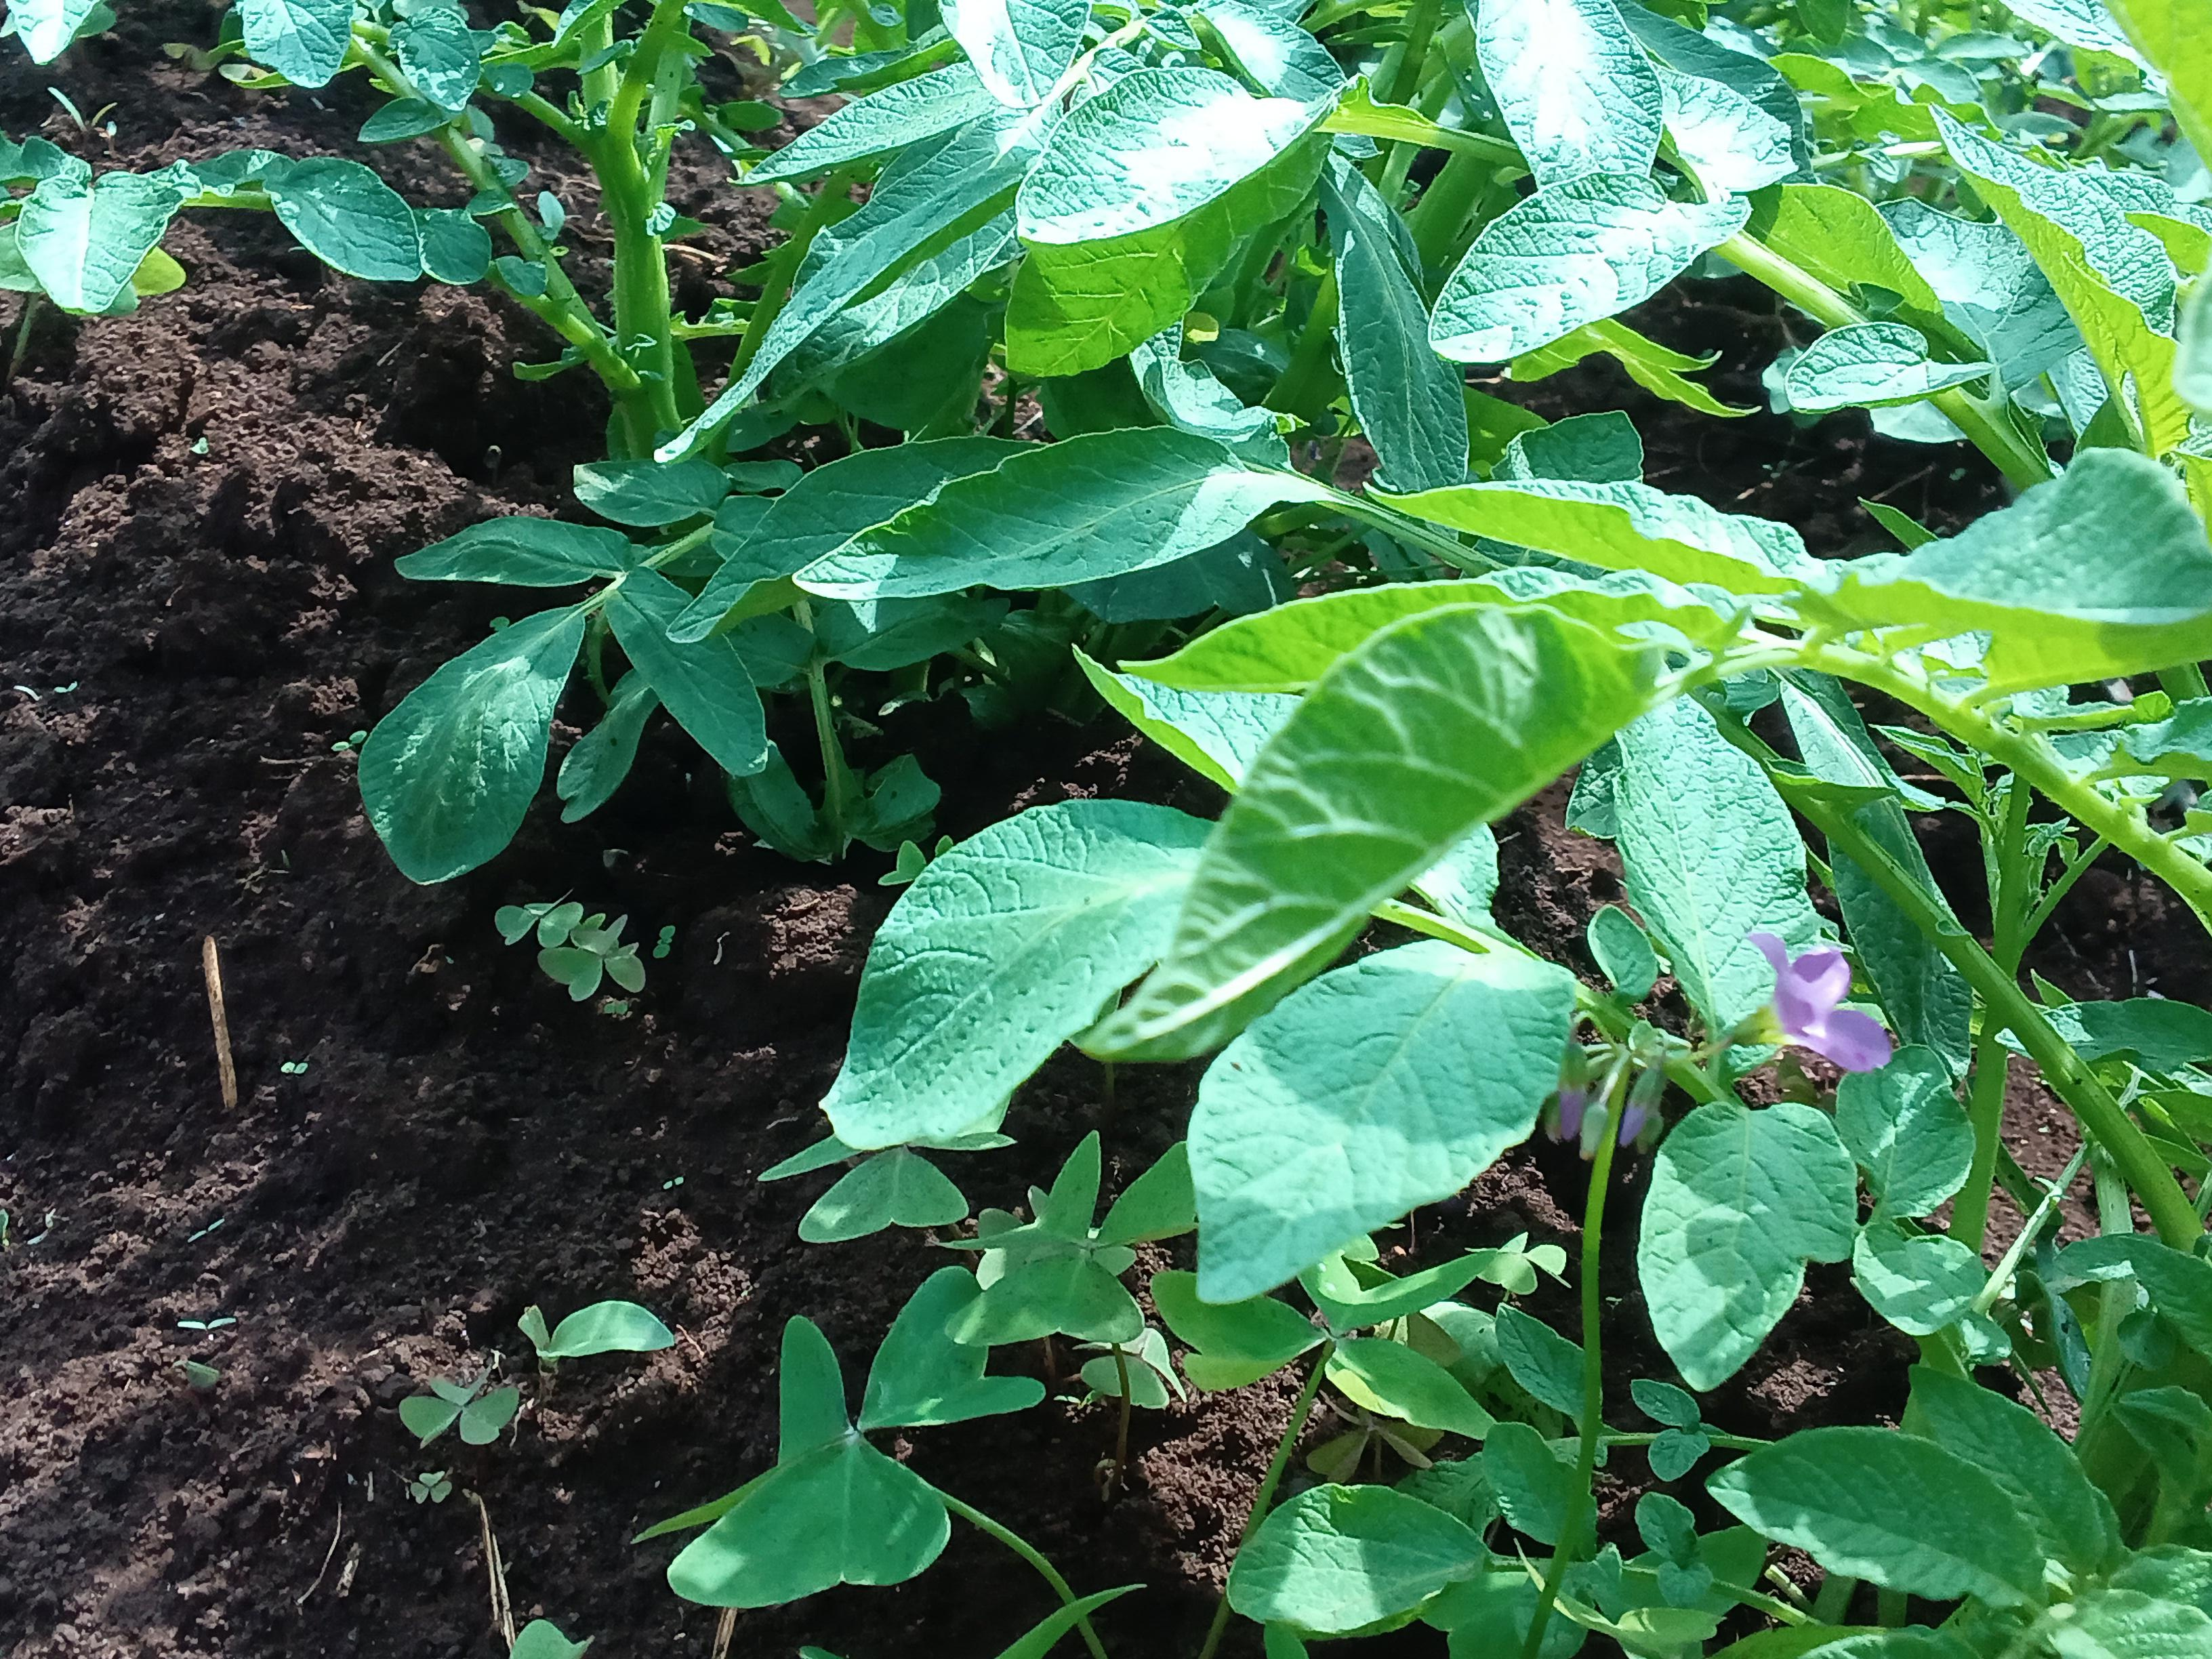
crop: potato
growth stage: vegetative
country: Kenya
